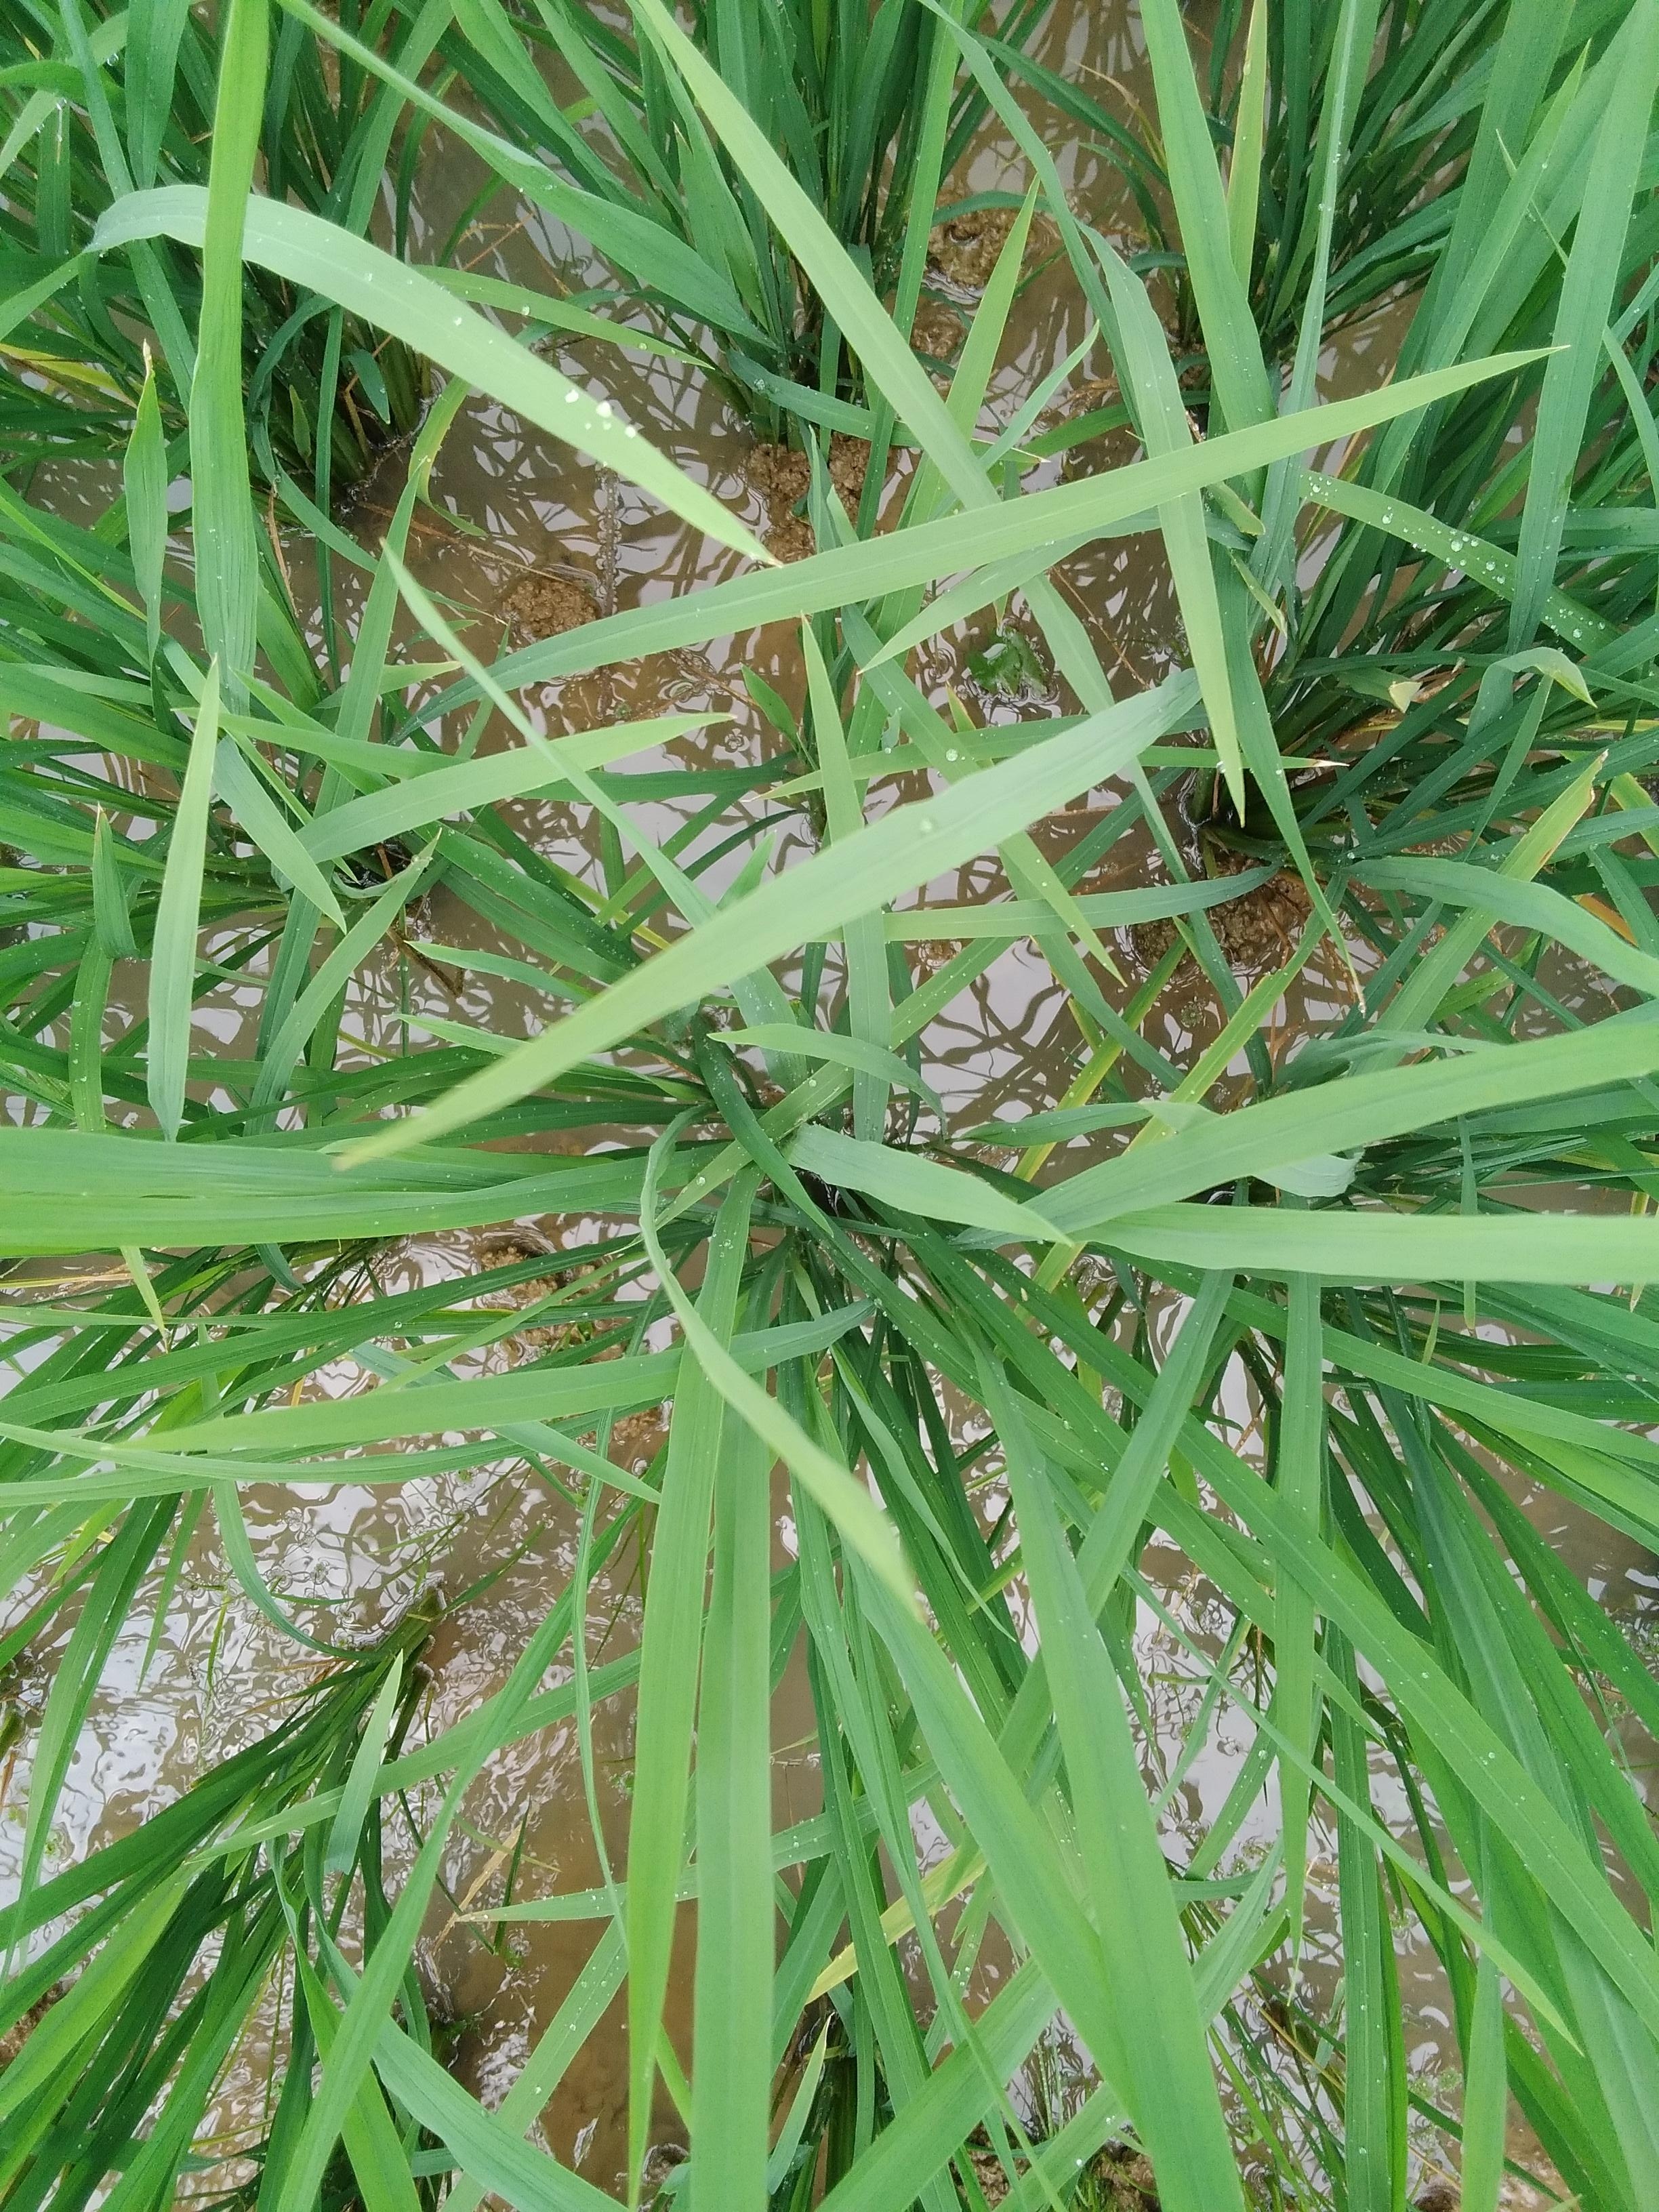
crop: rice
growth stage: vegetative
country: Nigeria
